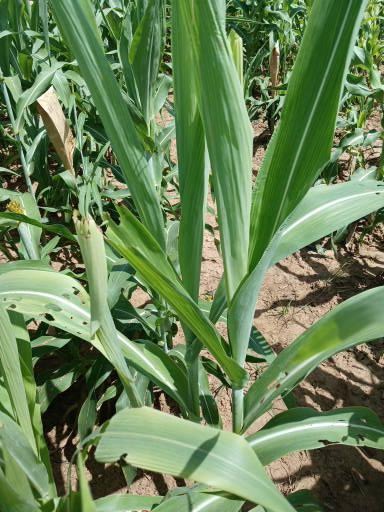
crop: sorghum
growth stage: vegetative
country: Senegal
